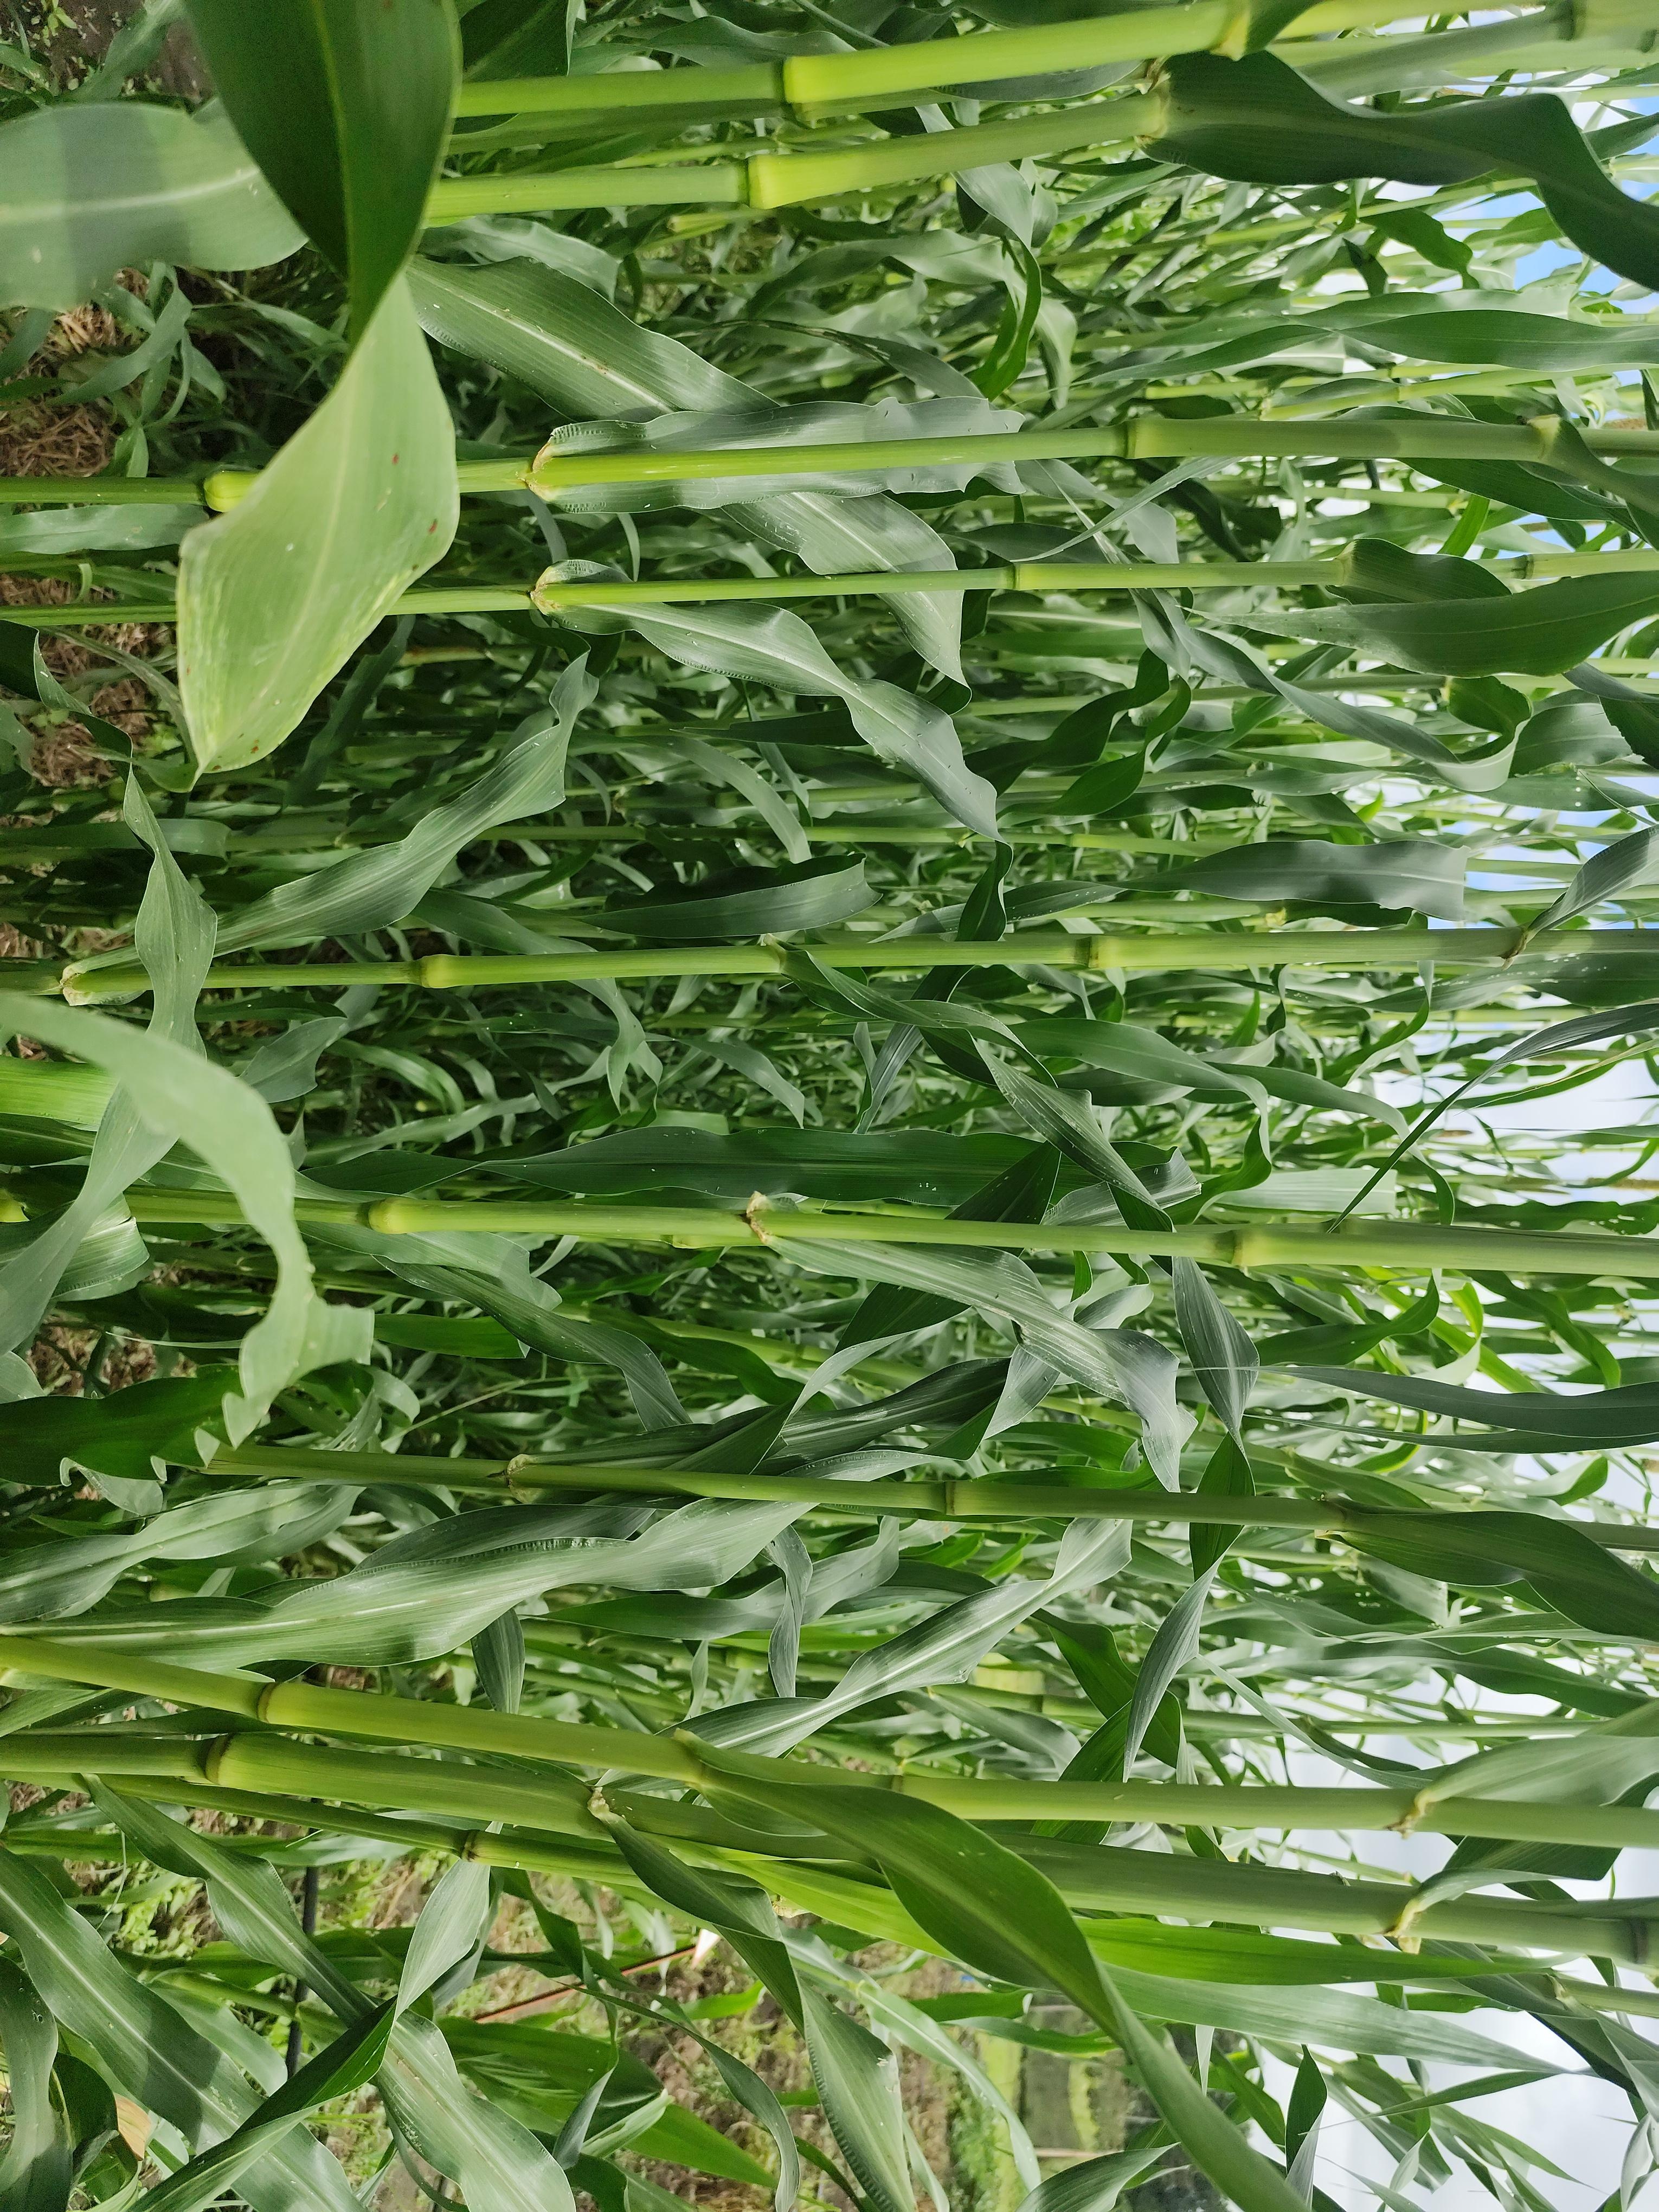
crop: pearl millet
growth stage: heading tuber
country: Tanzania
